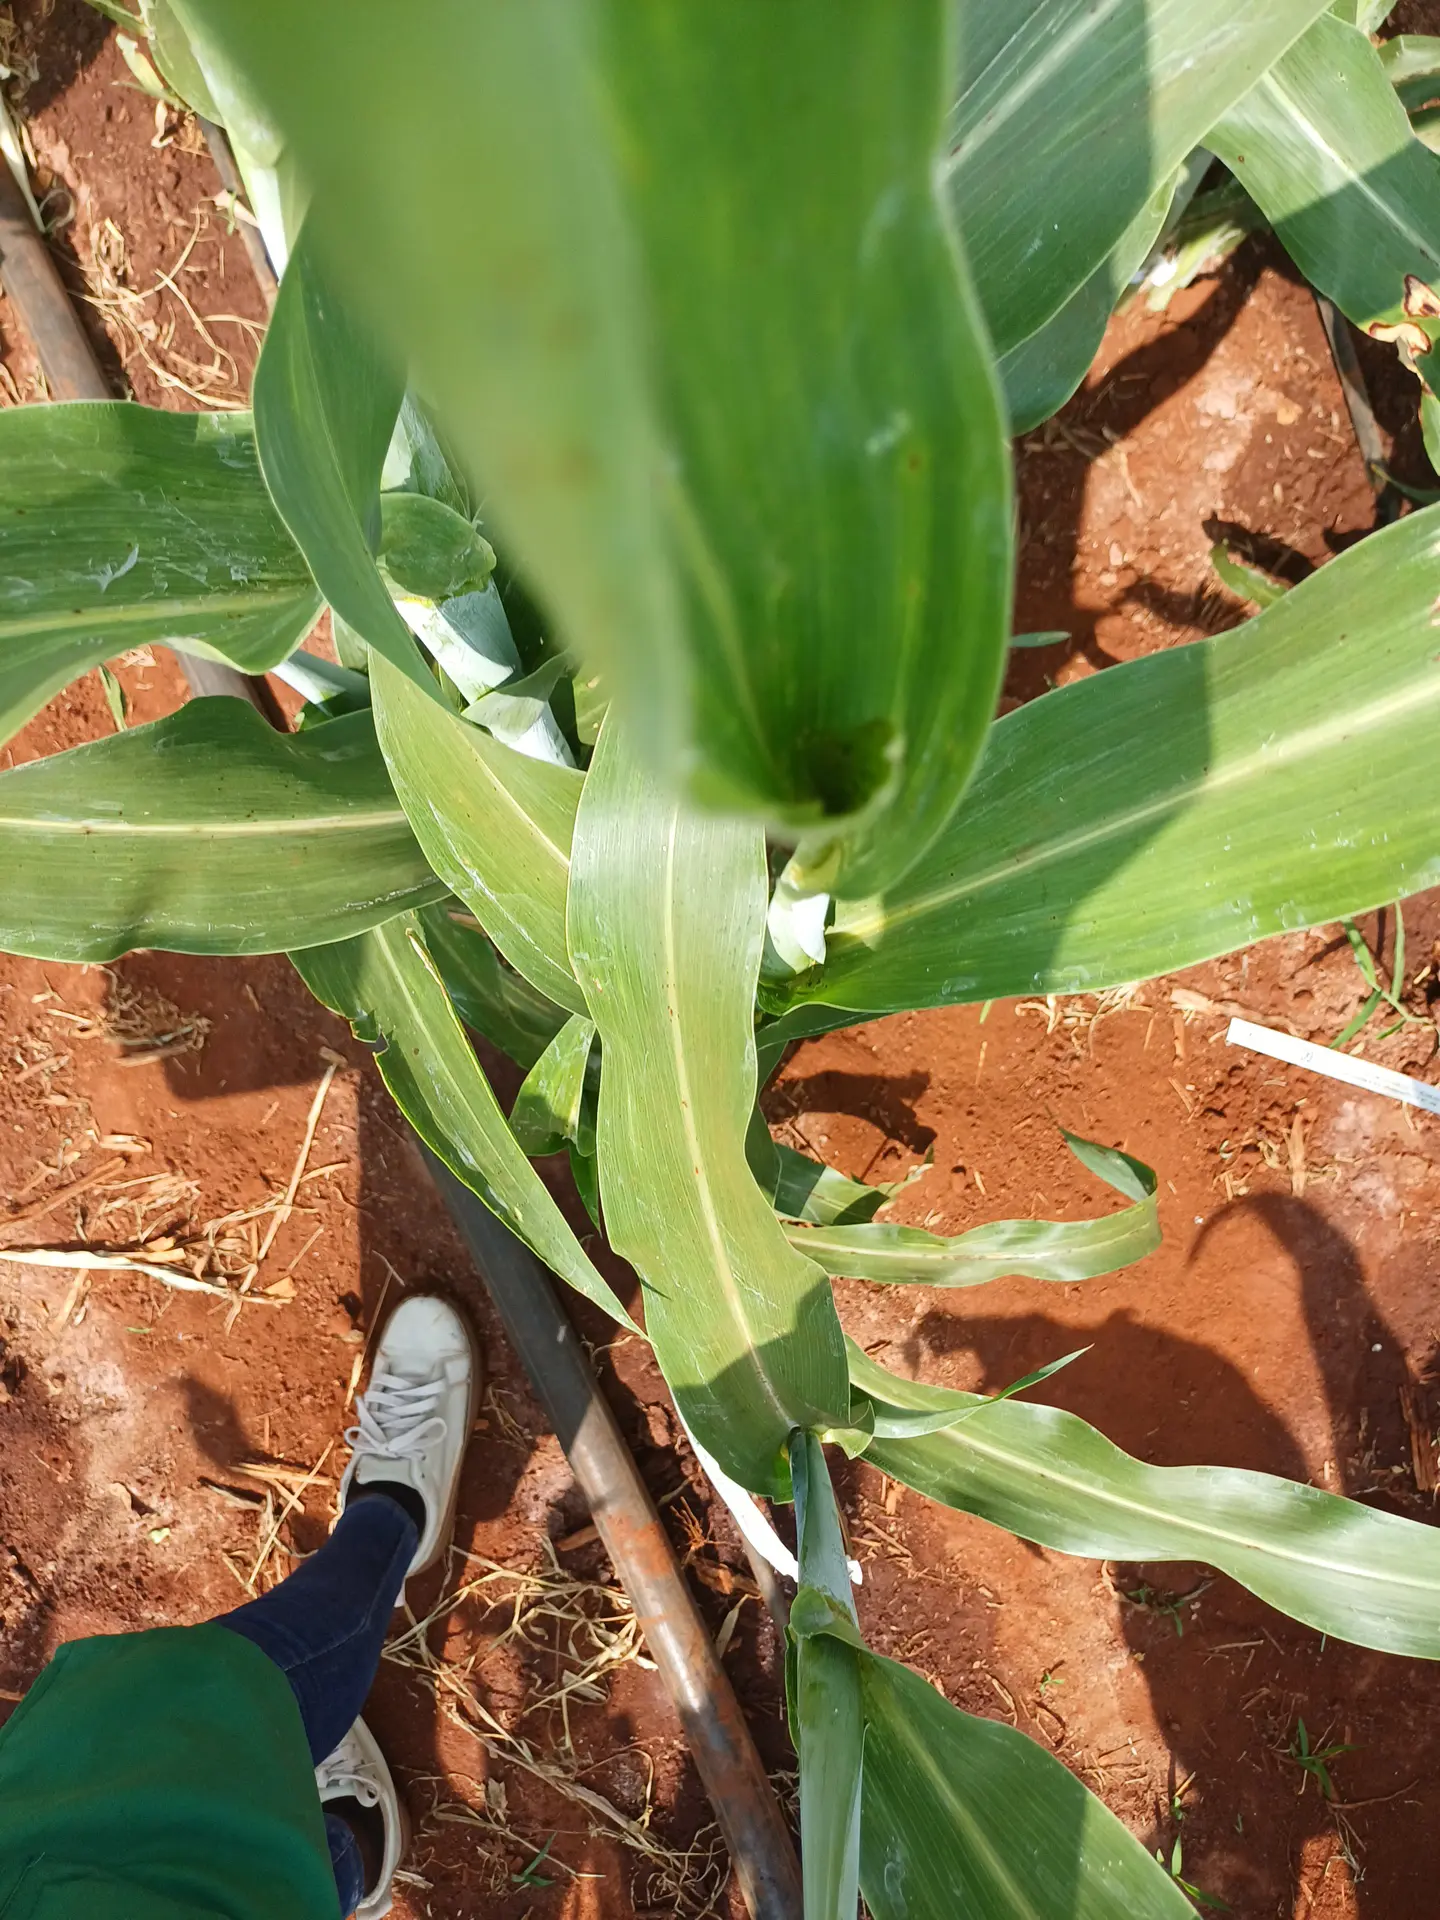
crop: sorghum
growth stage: vegetative
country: Kenya
